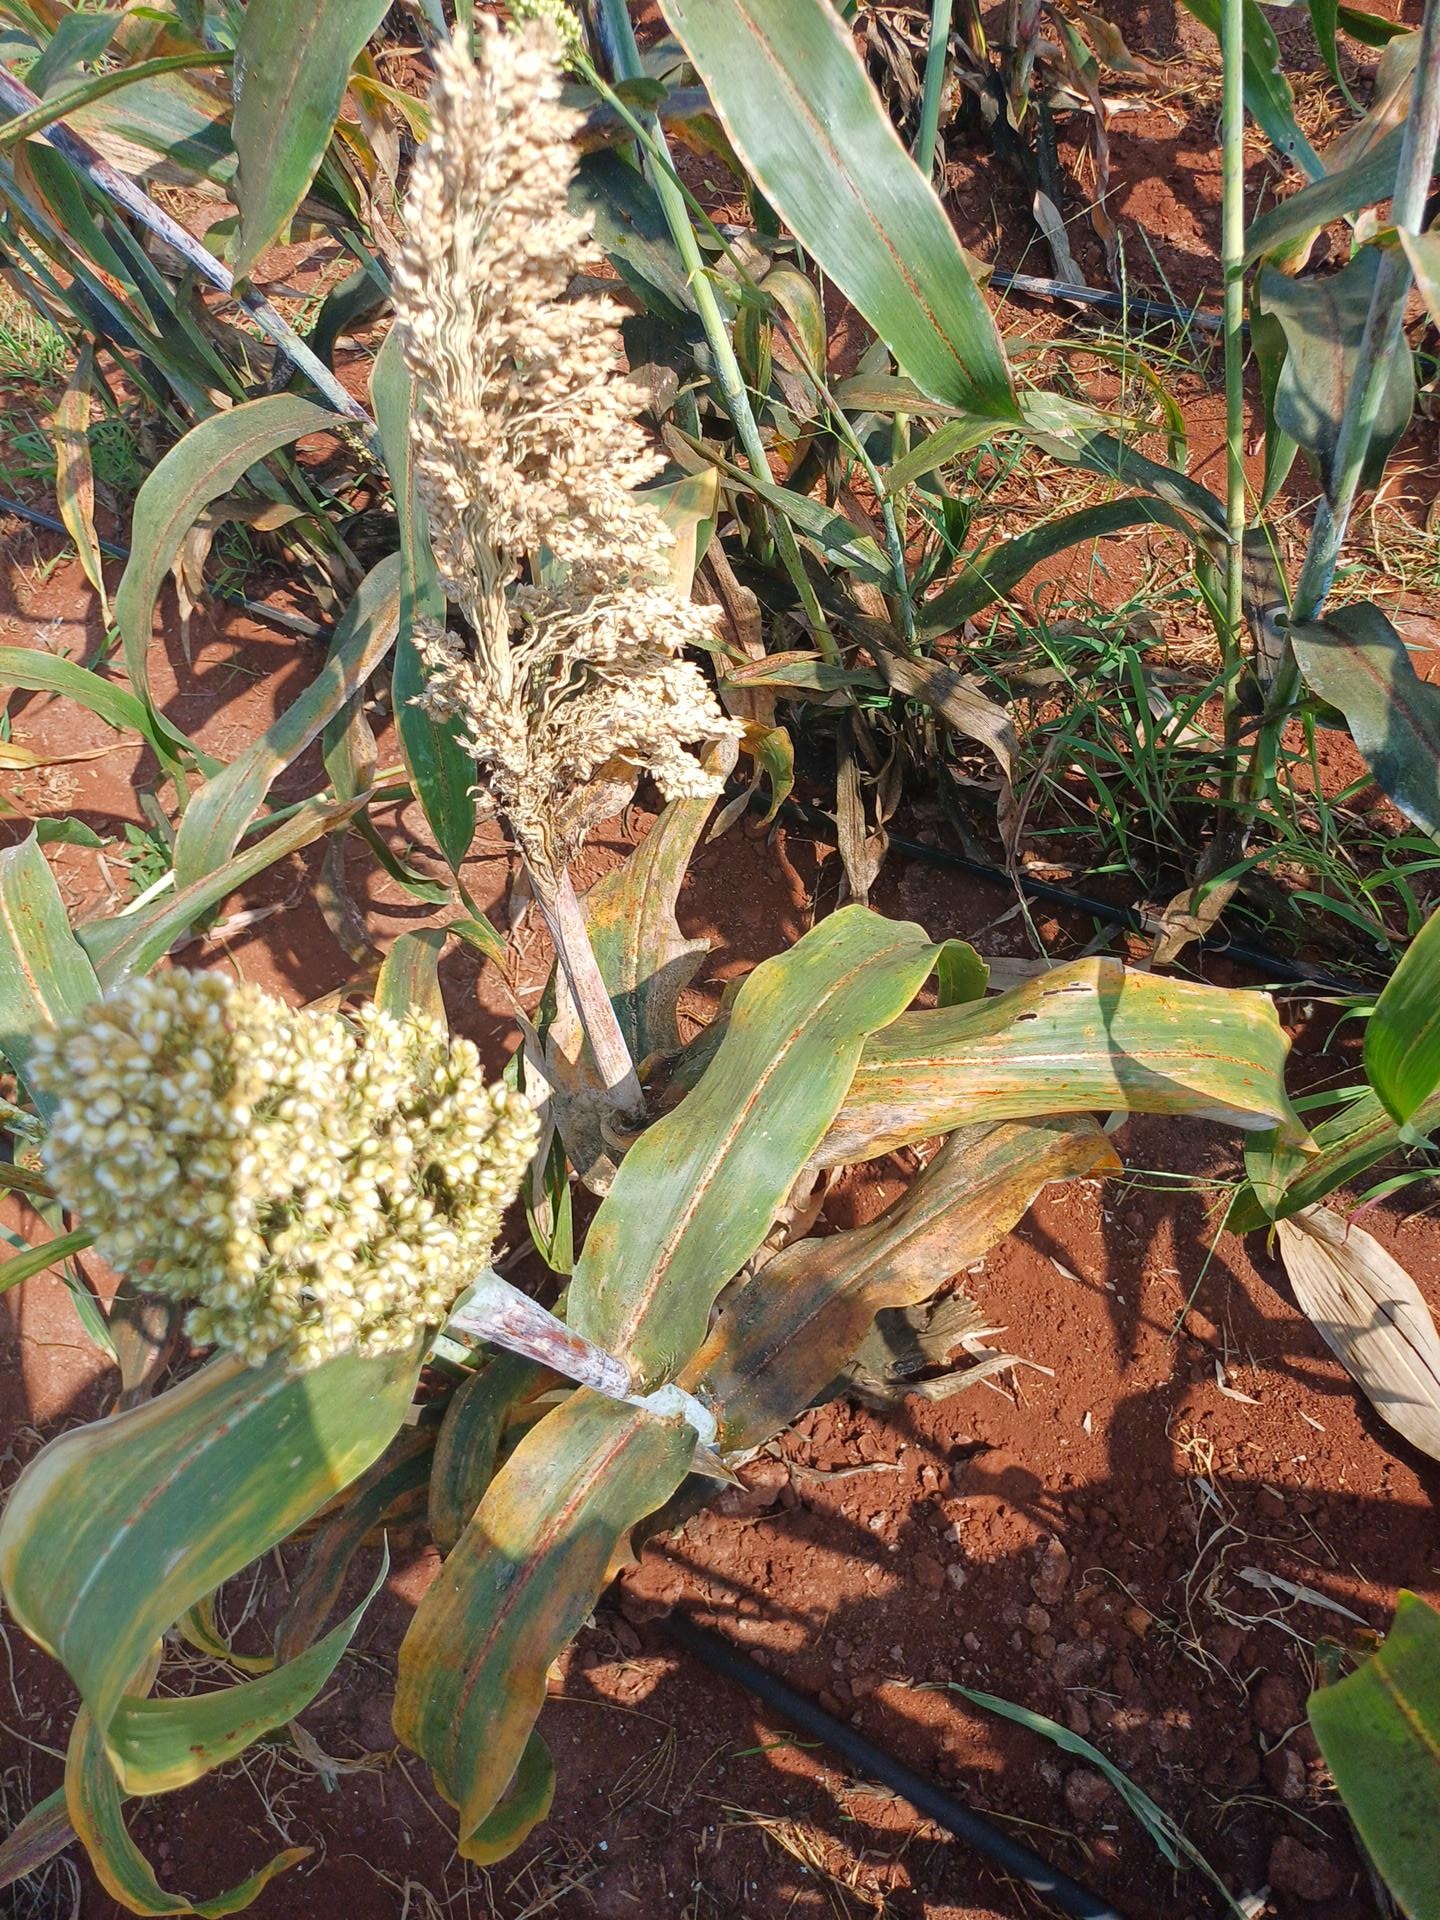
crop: sorghum
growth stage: maturity
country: Kenya
